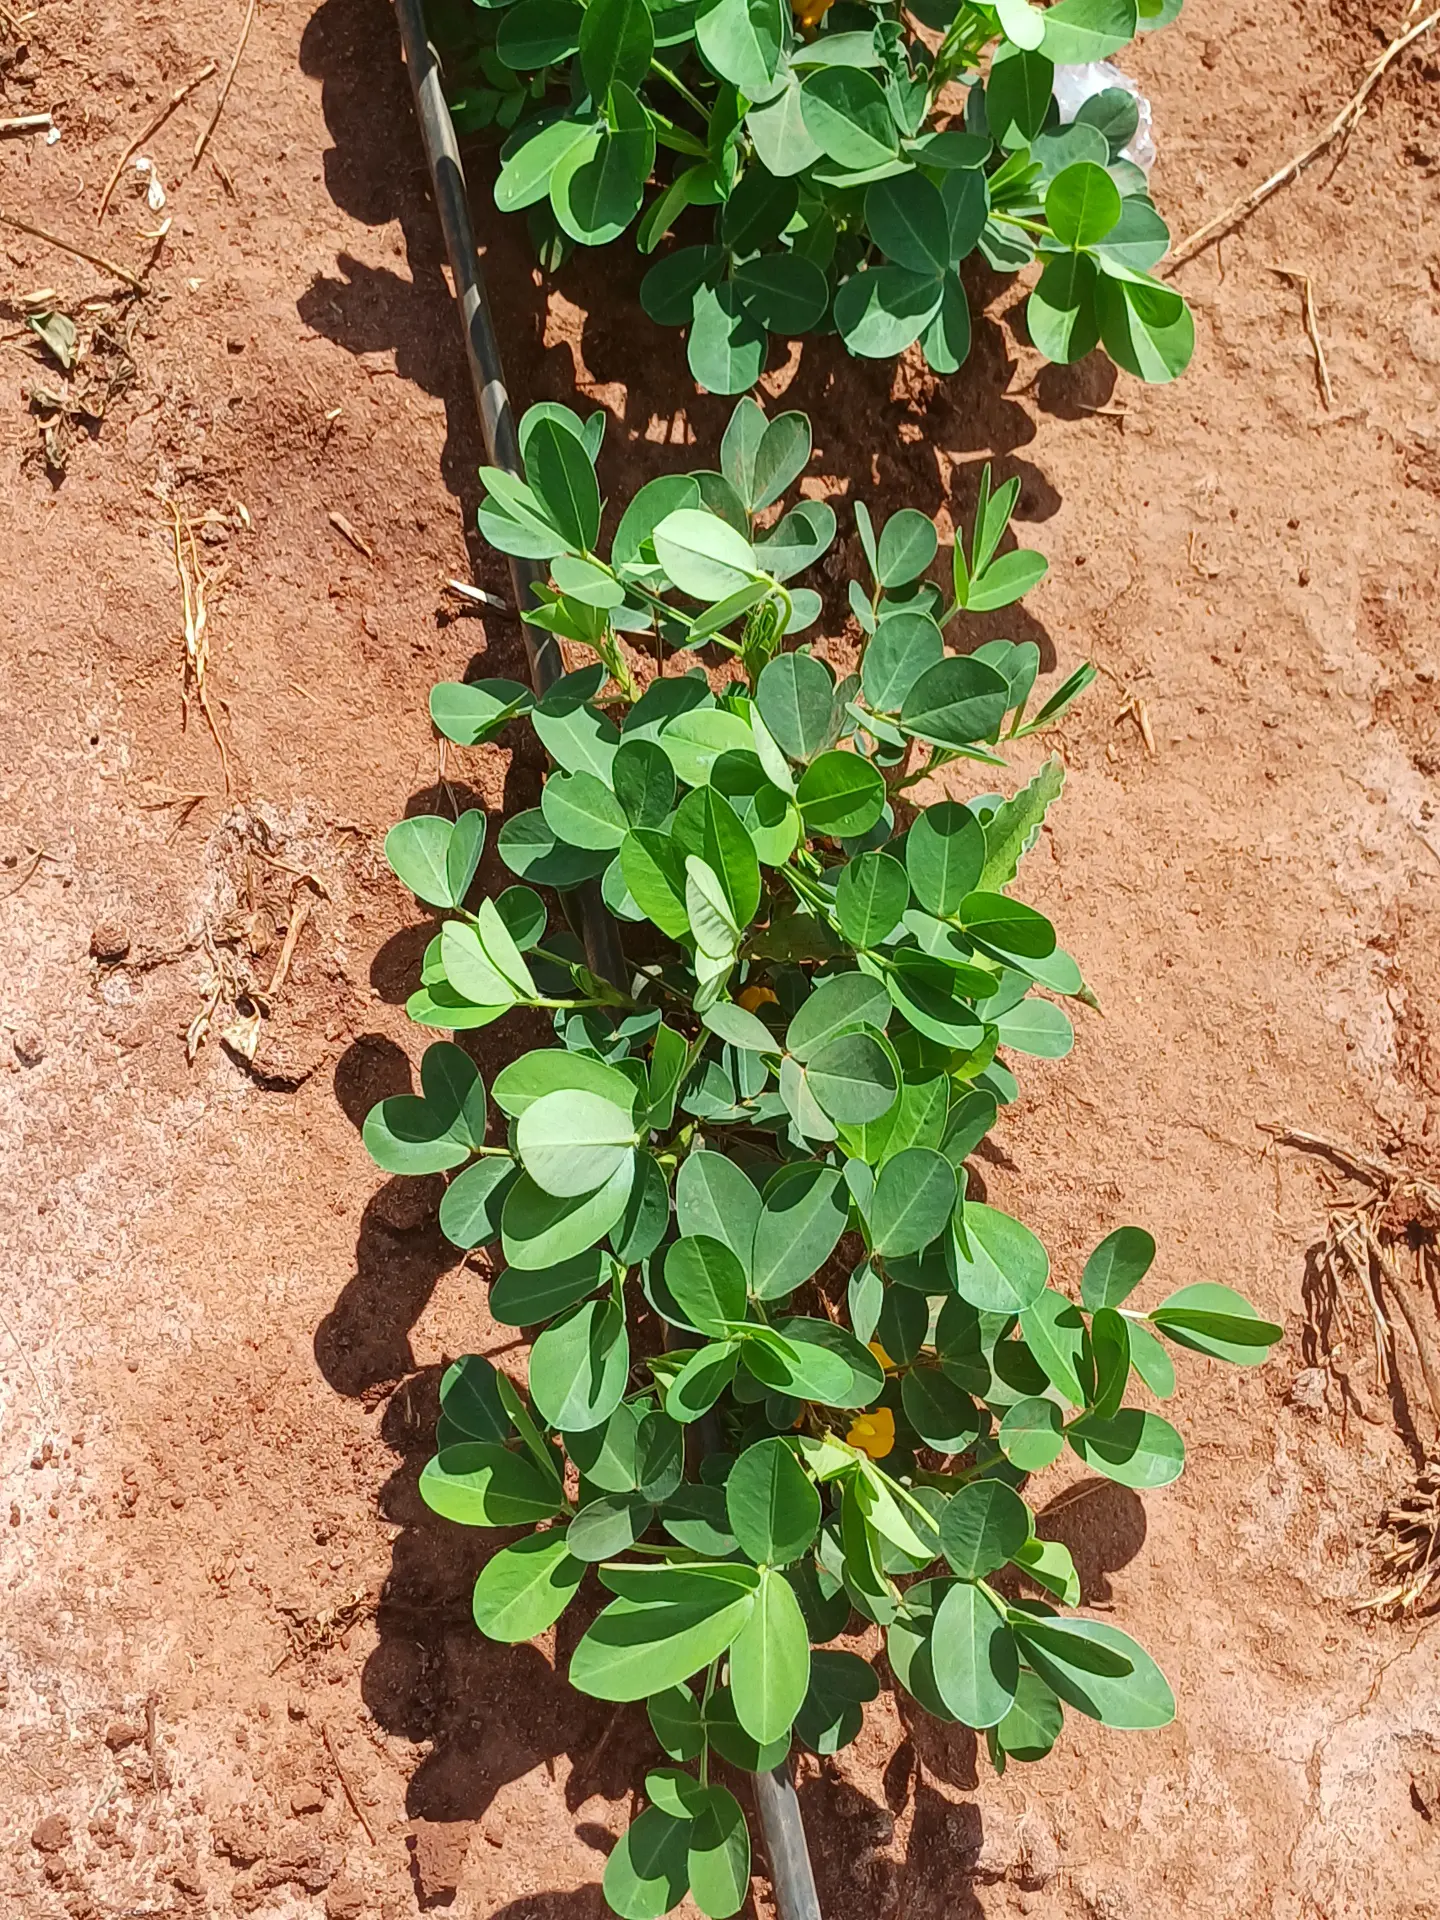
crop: groundnut
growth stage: vegetative
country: Kenya
